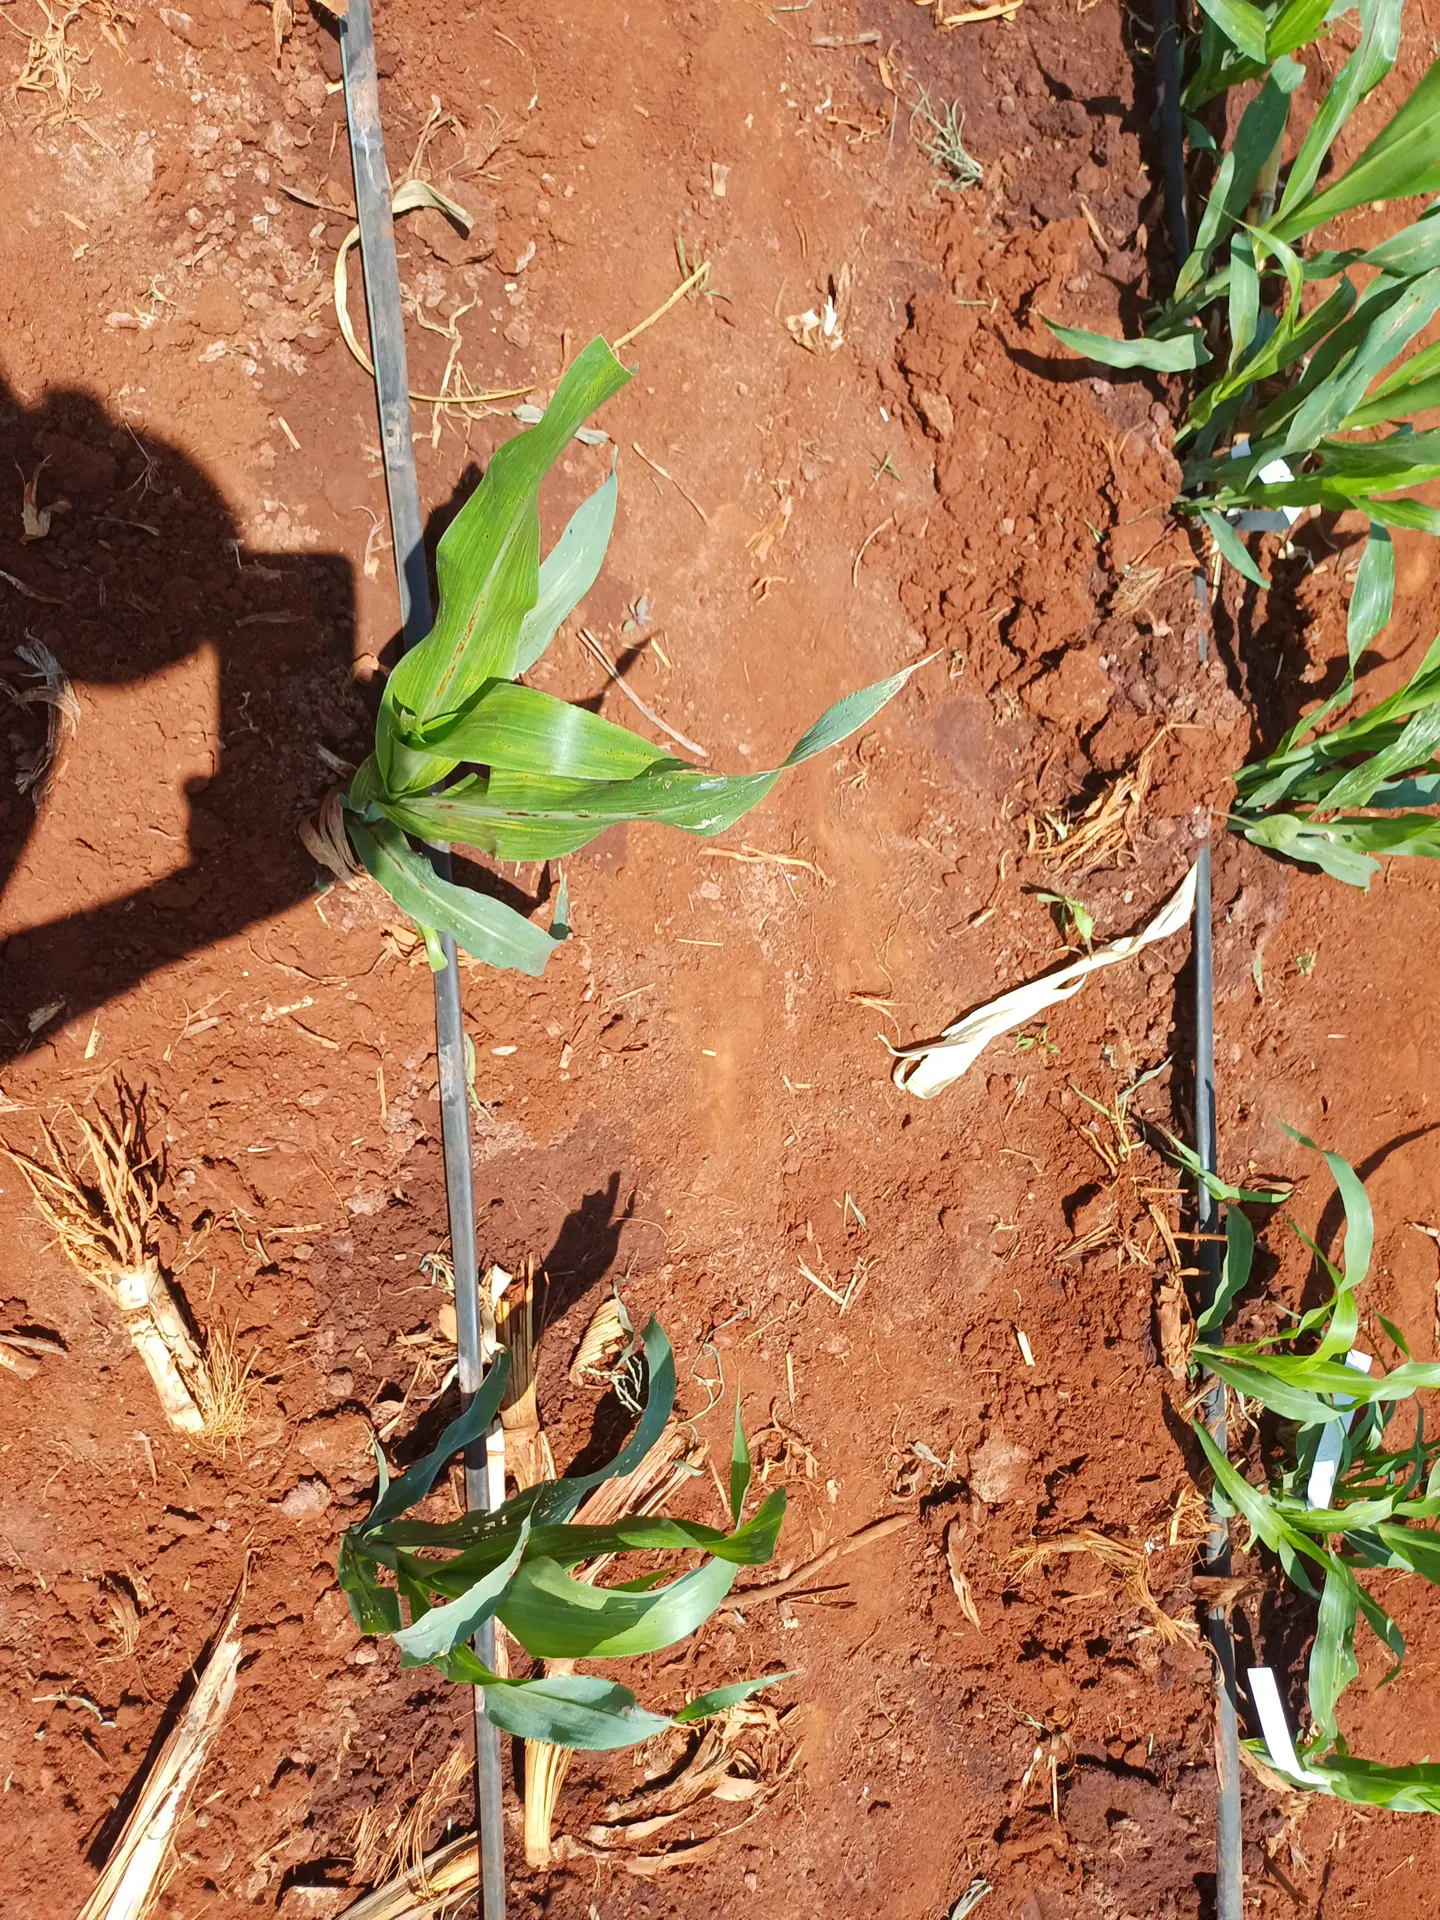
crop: sorghum
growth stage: vegetative
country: Kenya
